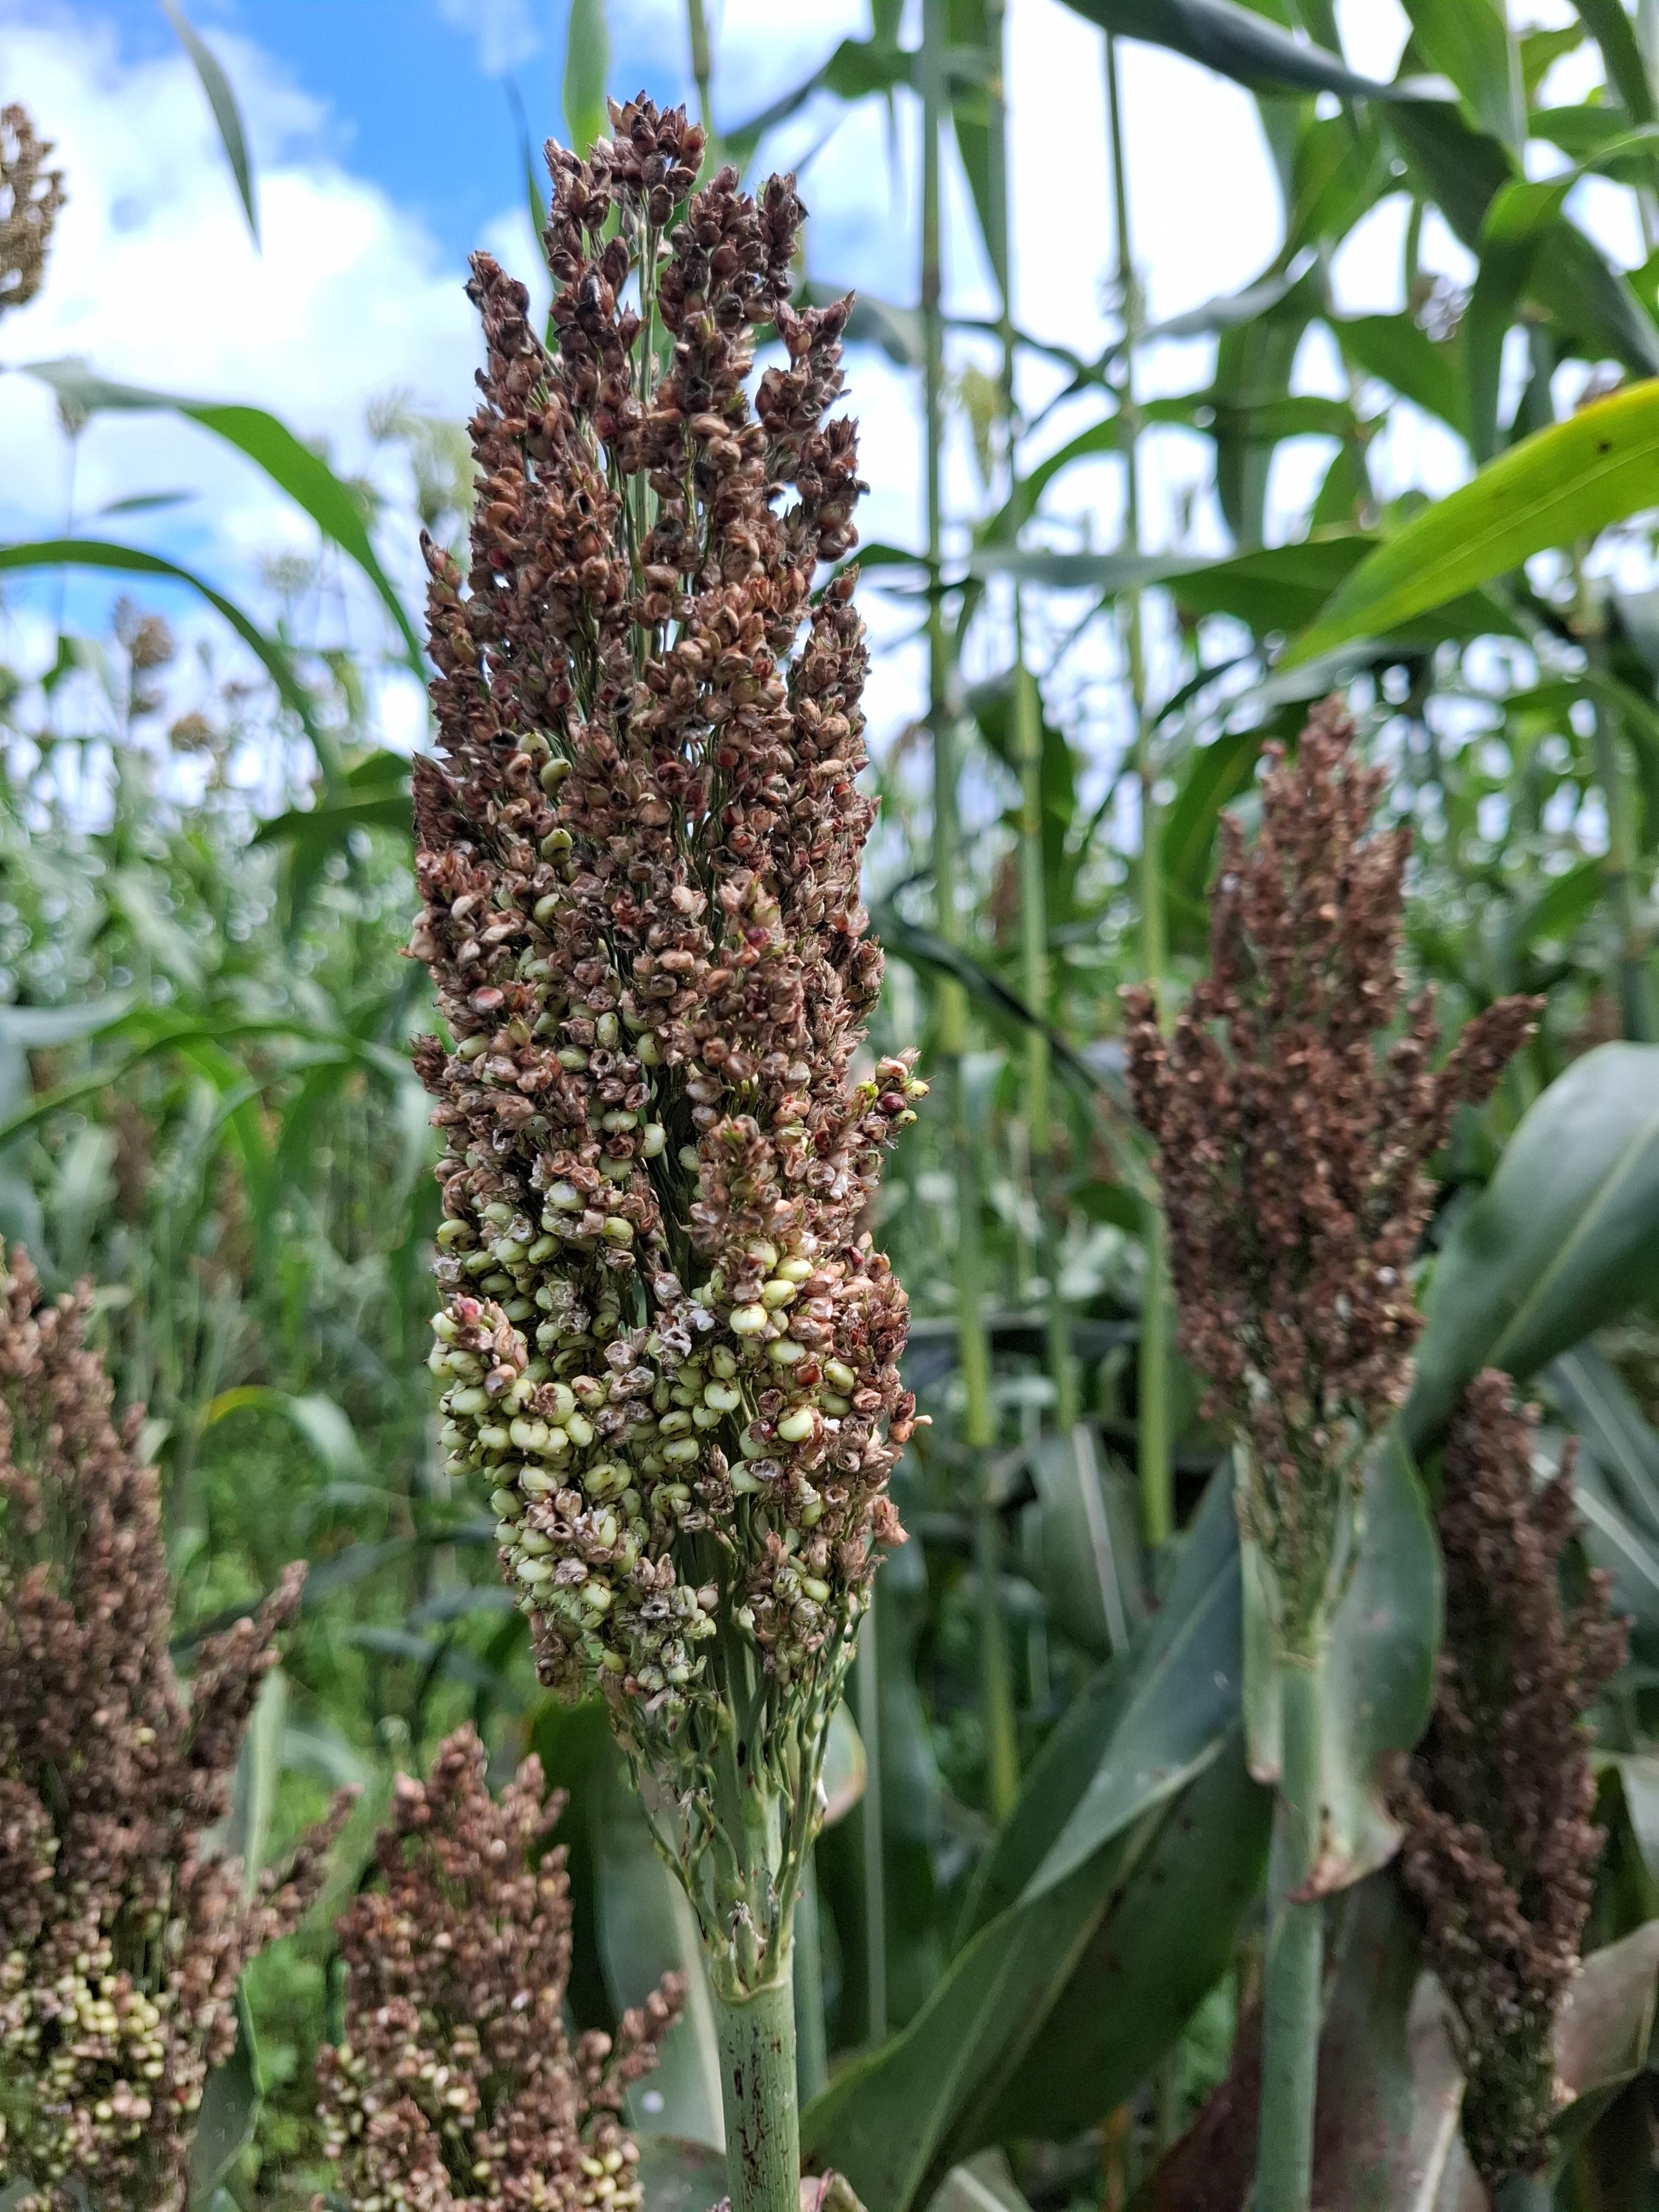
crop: sorghum
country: Tanzania
